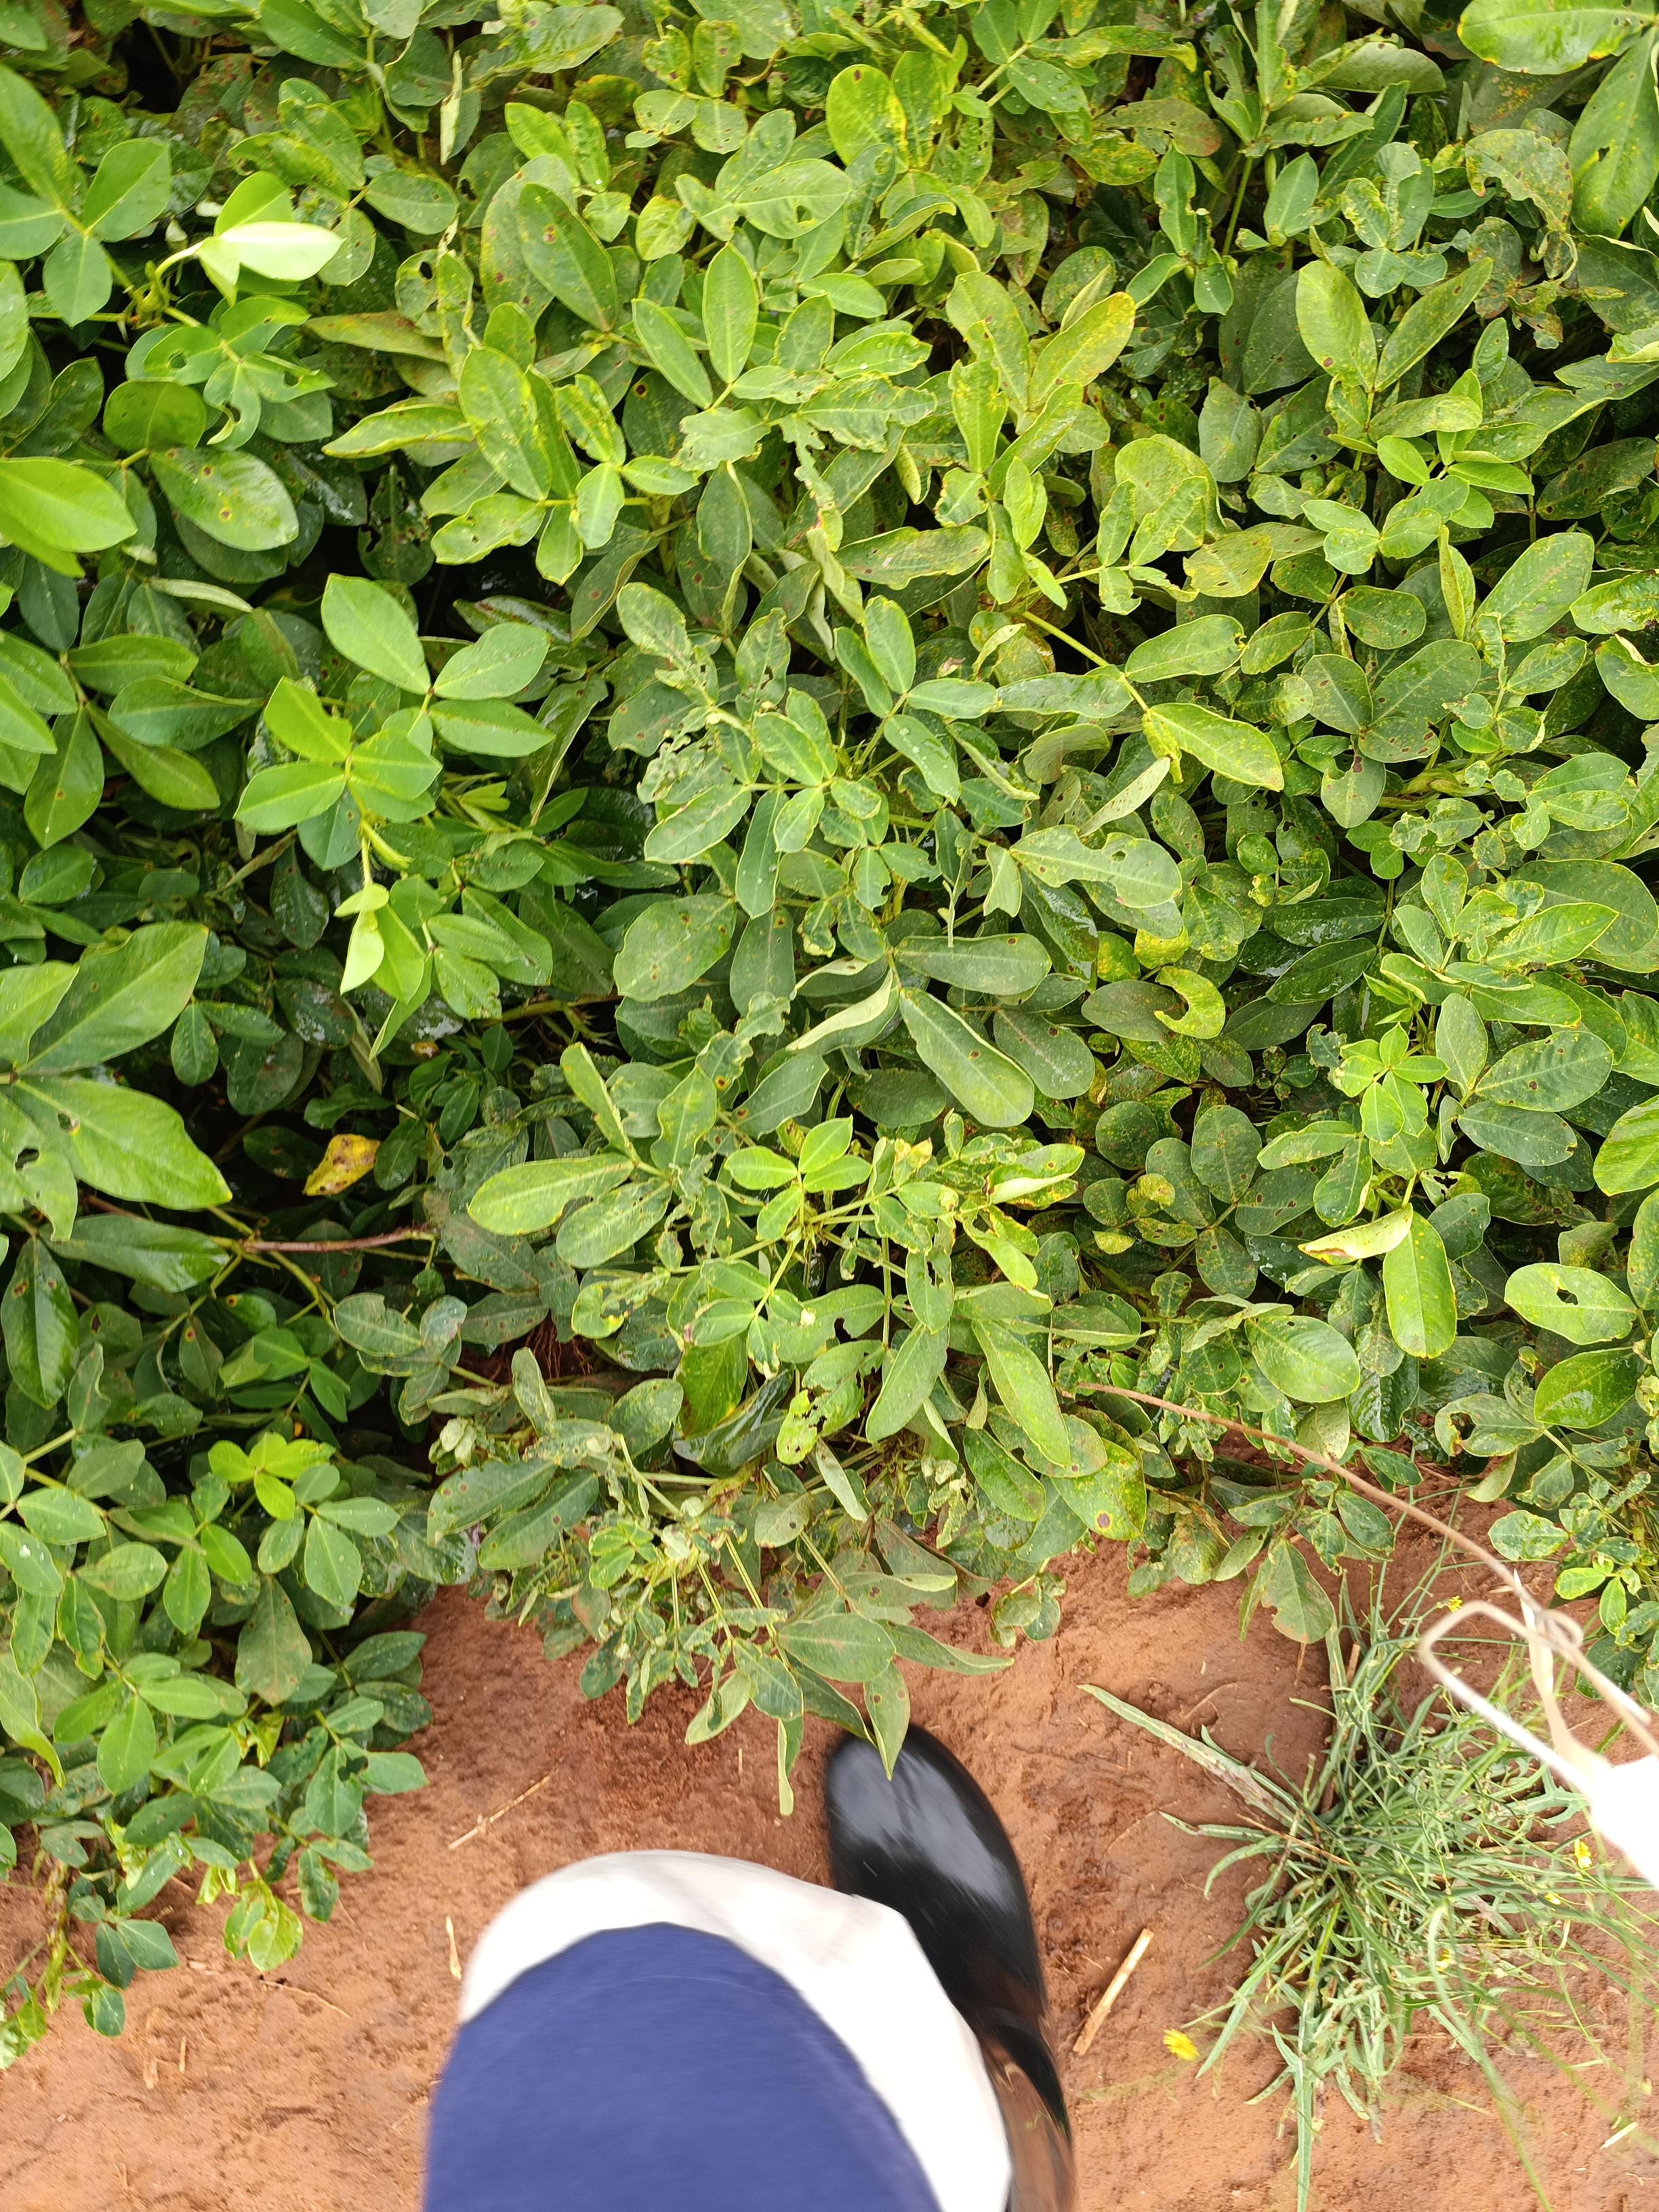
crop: groundnut
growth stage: pegging
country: Kenya
